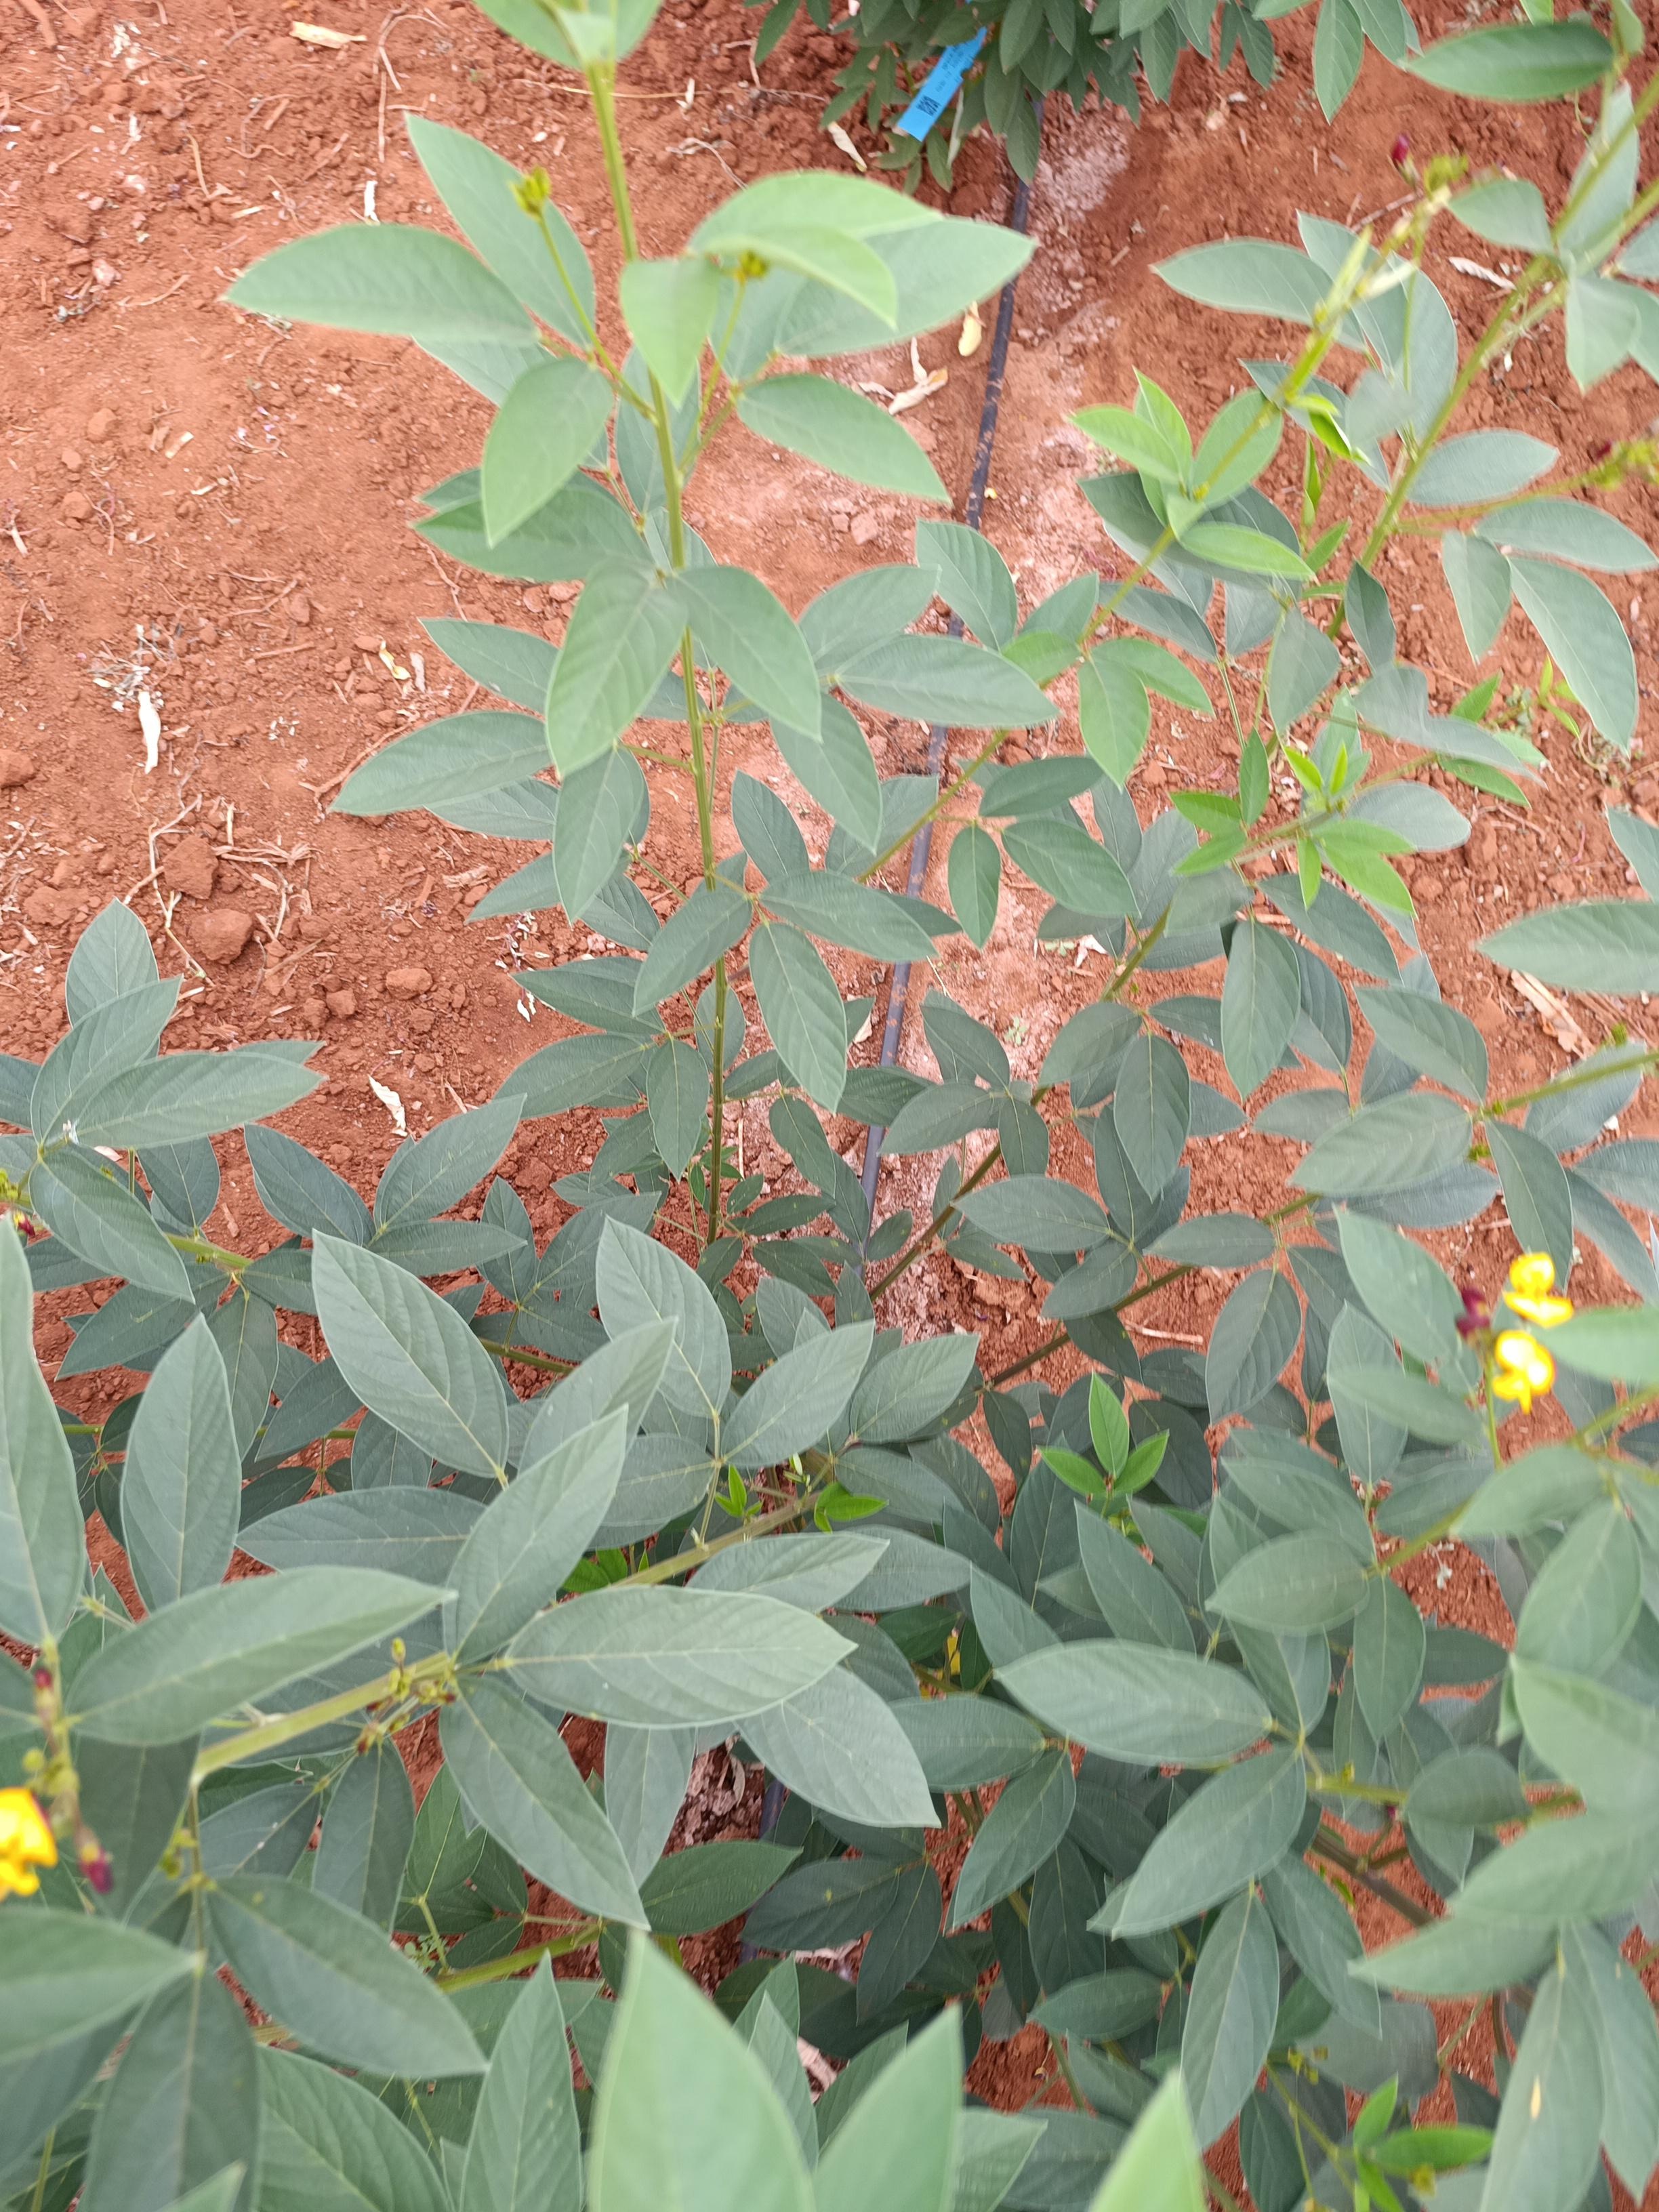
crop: pigeonpea
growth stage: flowering
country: Kenya
